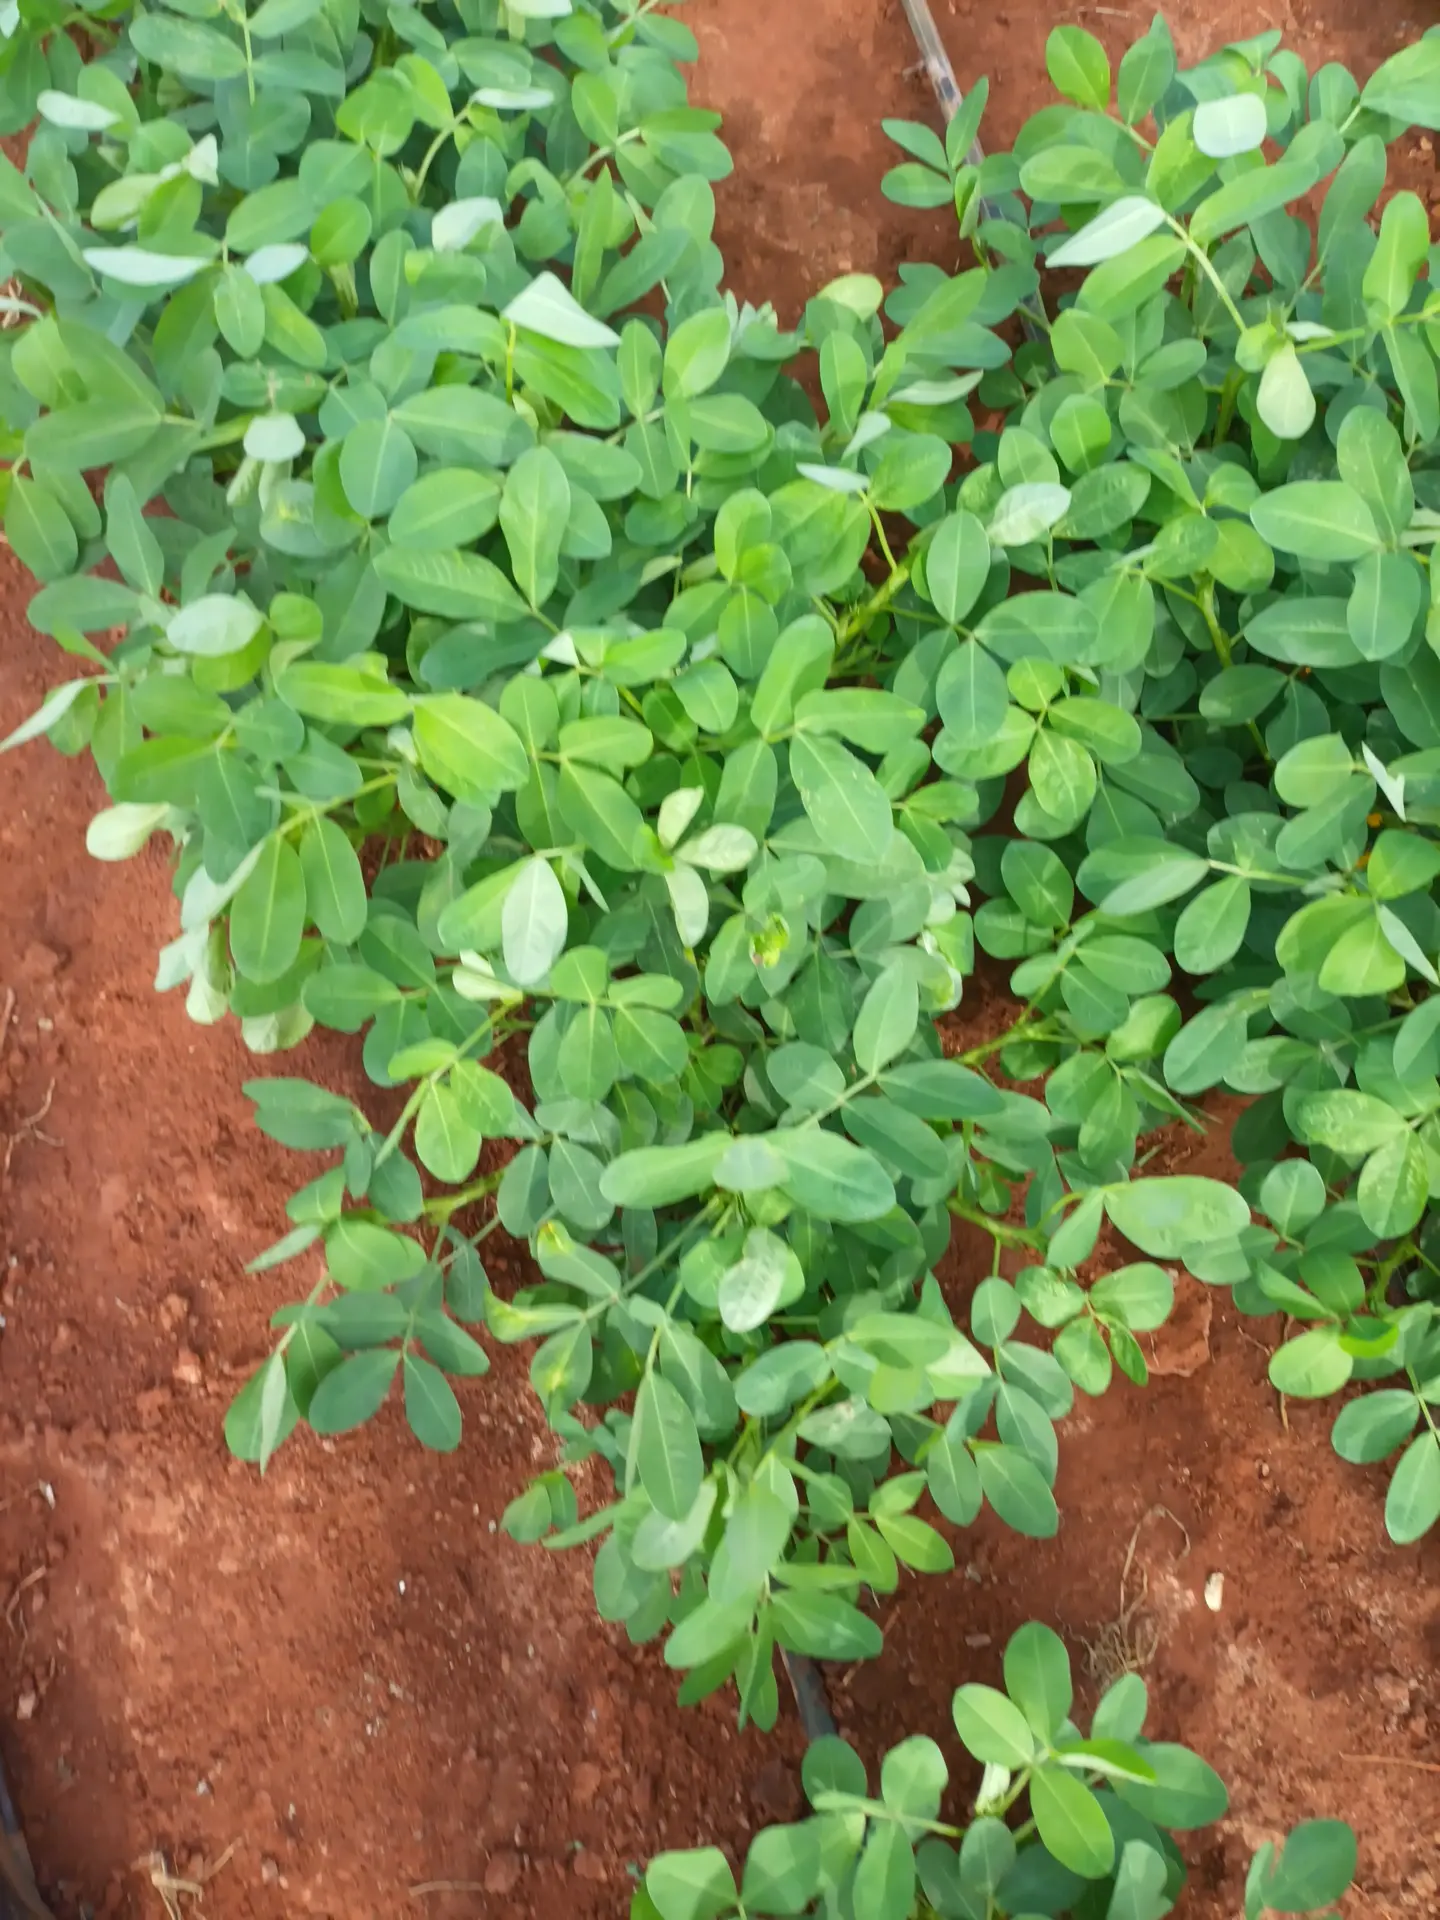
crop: groundnut
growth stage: flowering
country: Kenya
